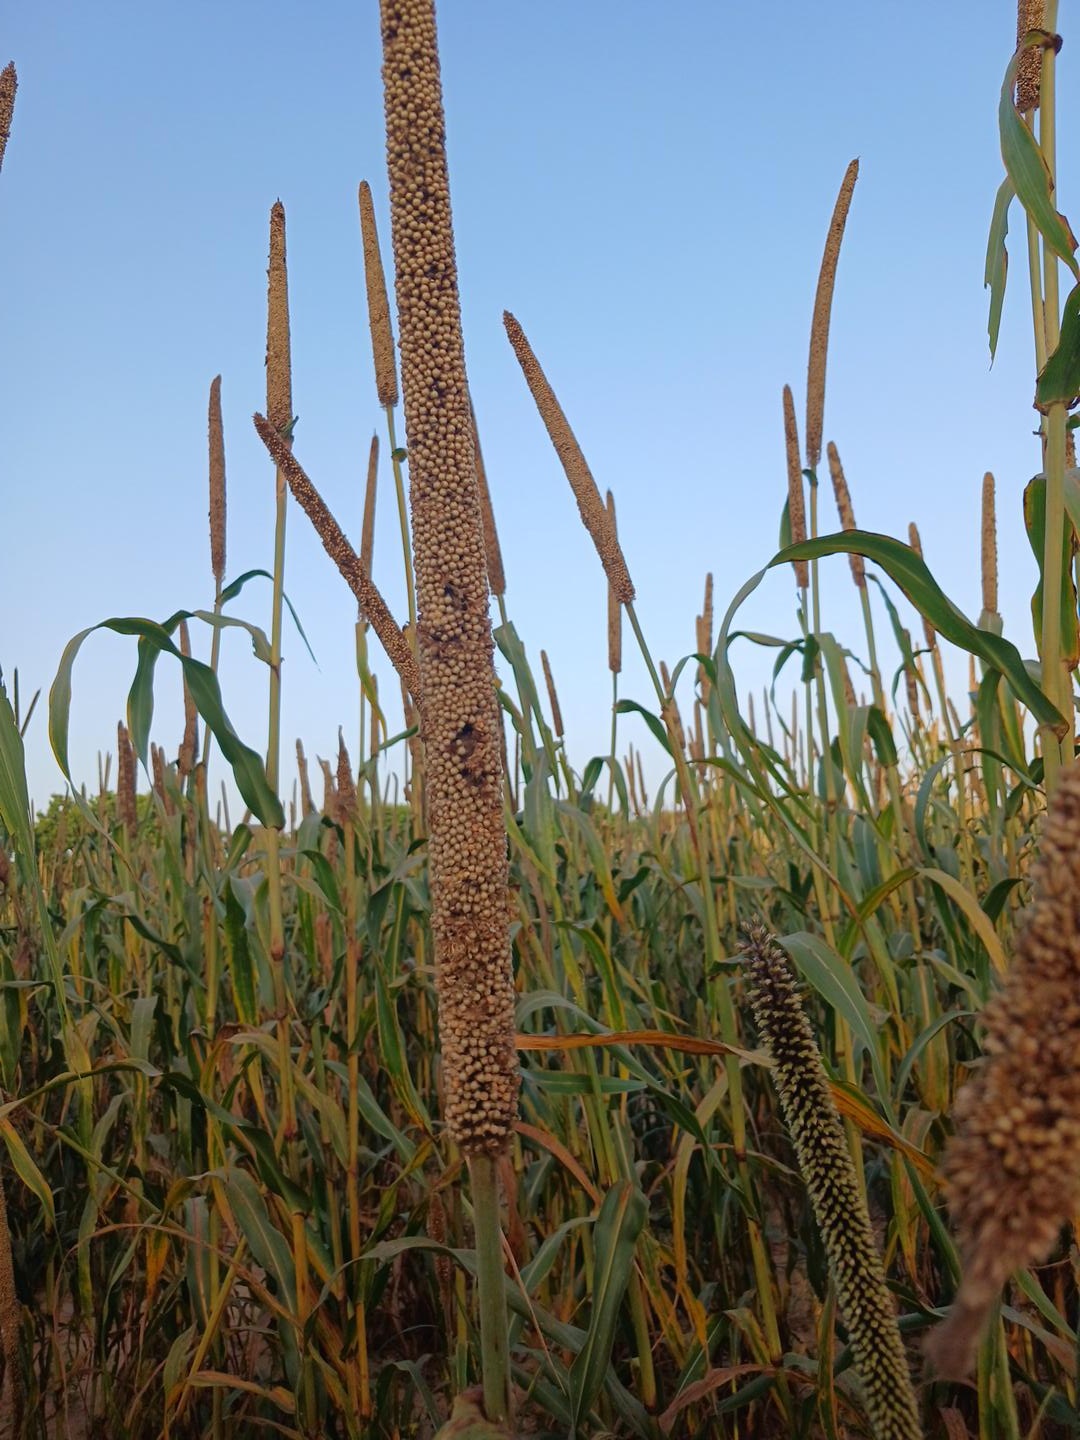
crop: pearl millet
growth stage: maturity
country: Senegal
